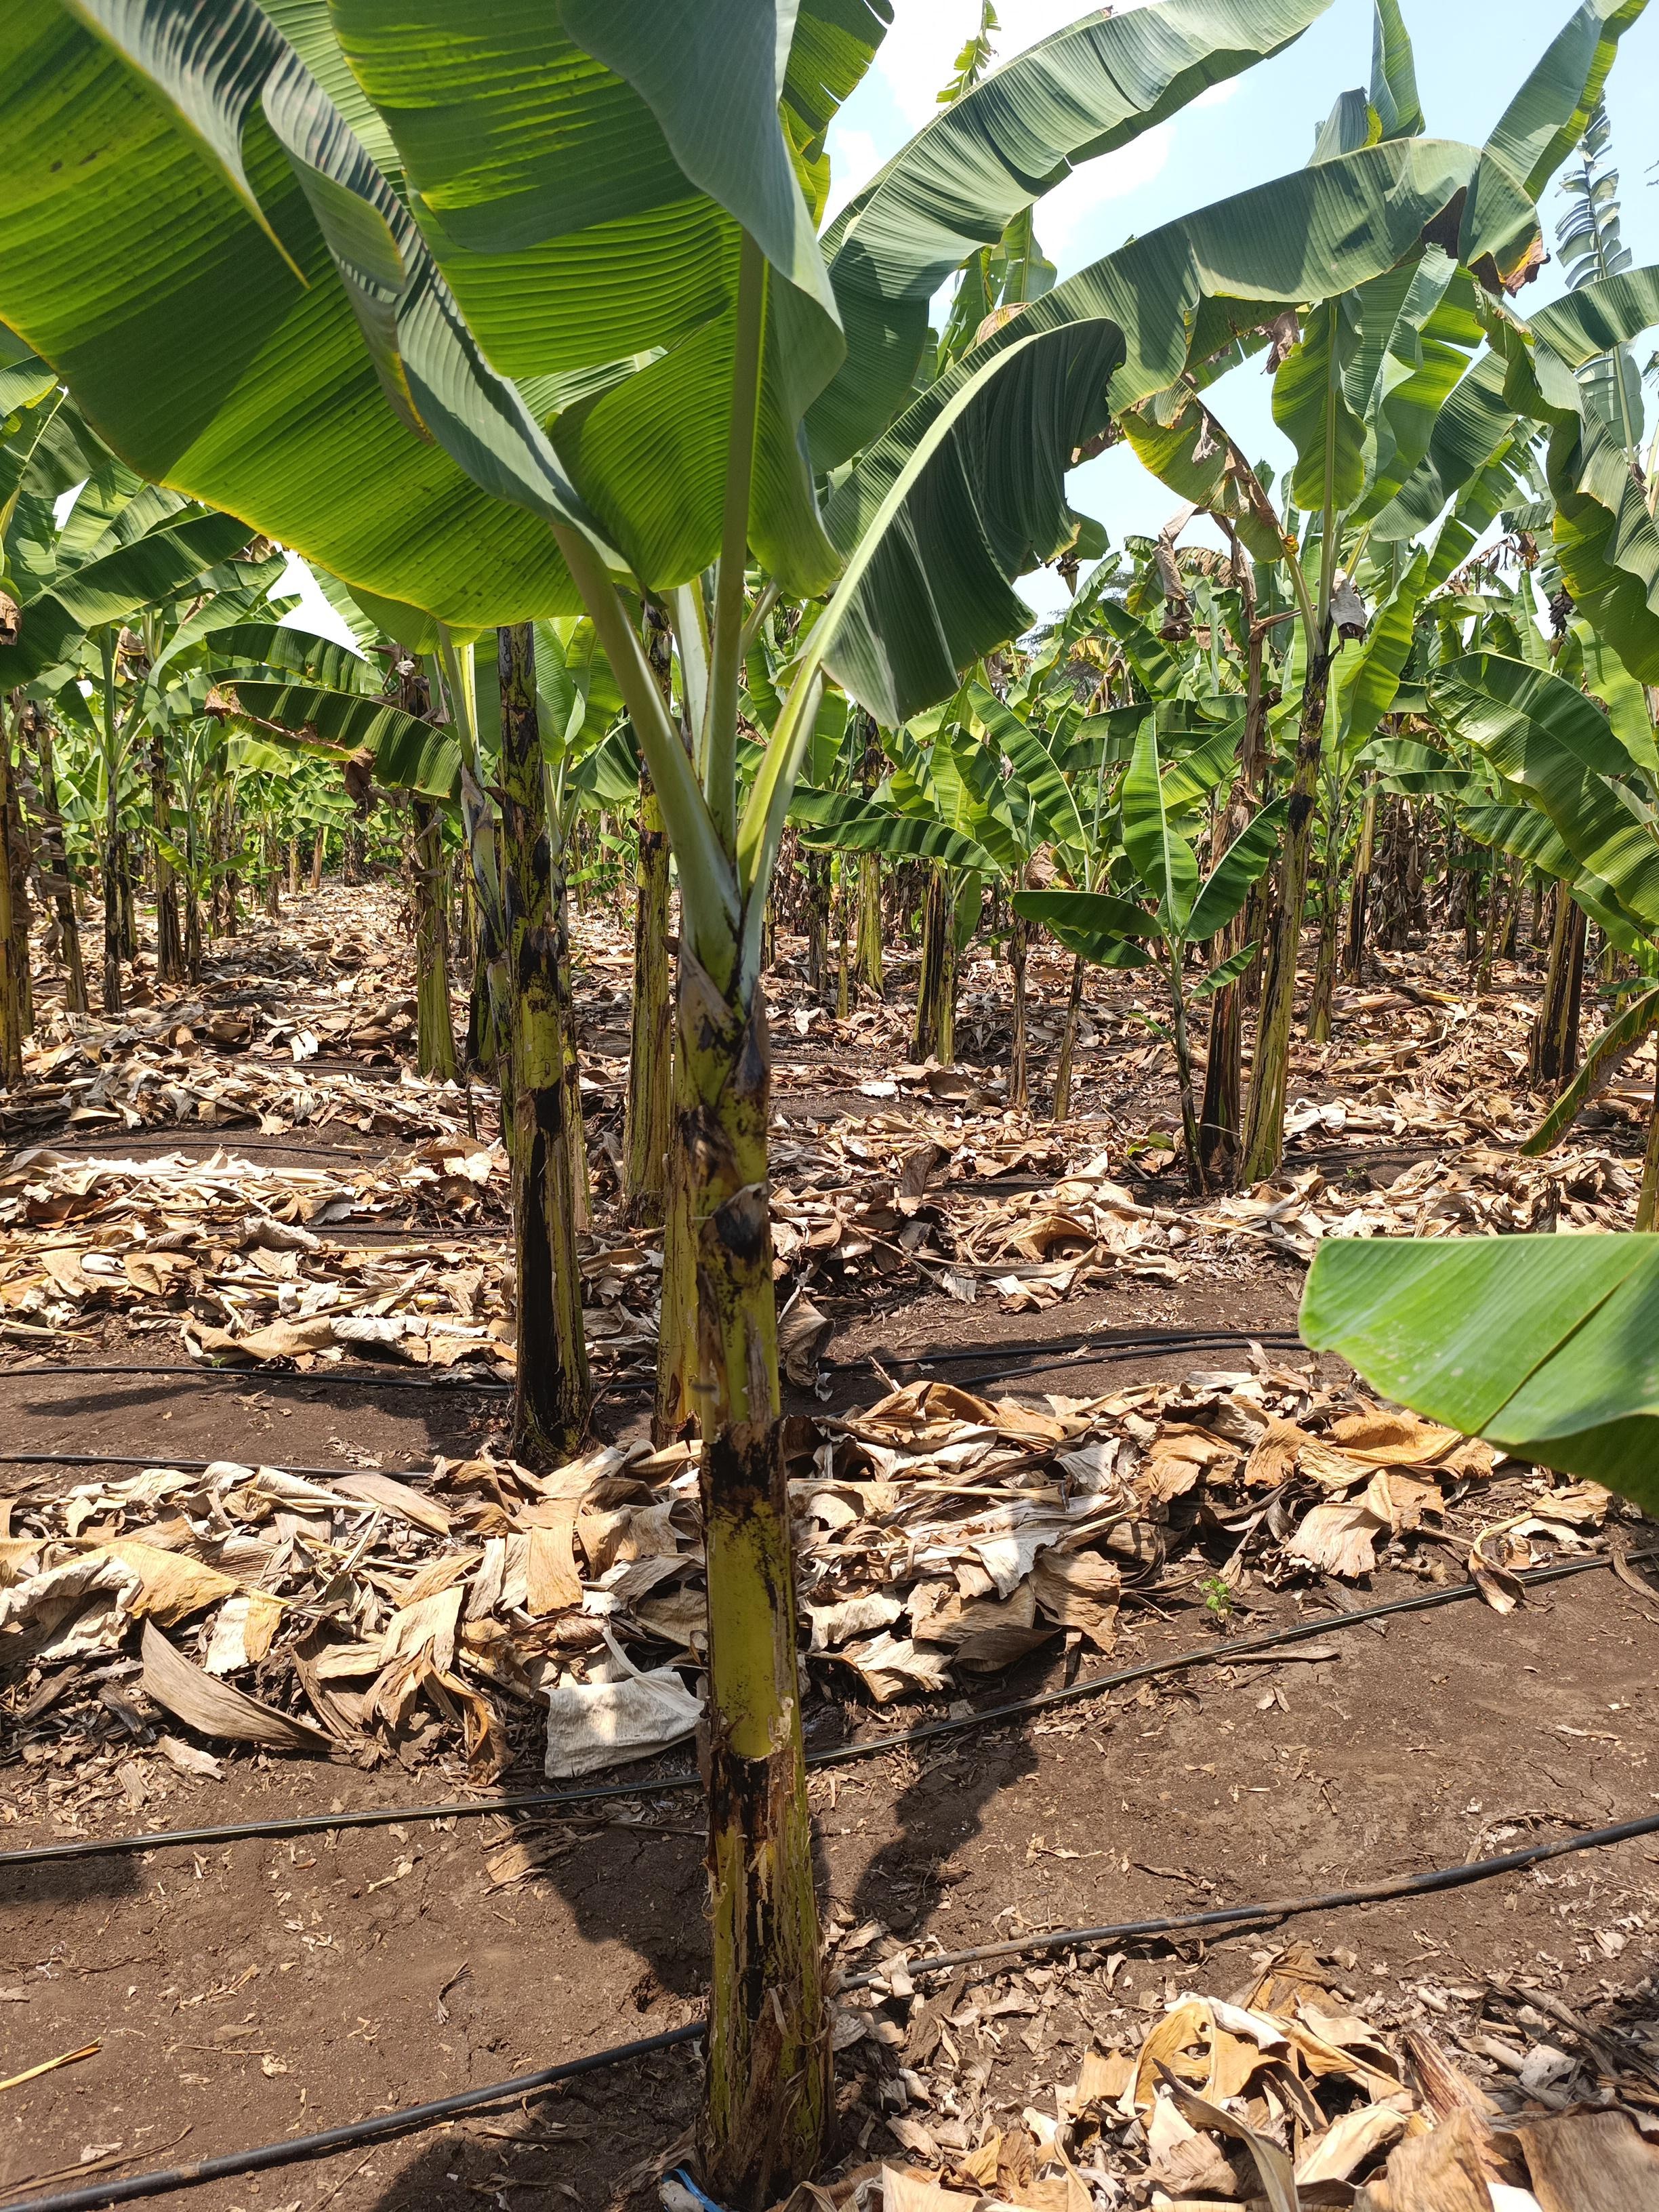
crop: banana
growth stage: vegetative
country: Tanzania
